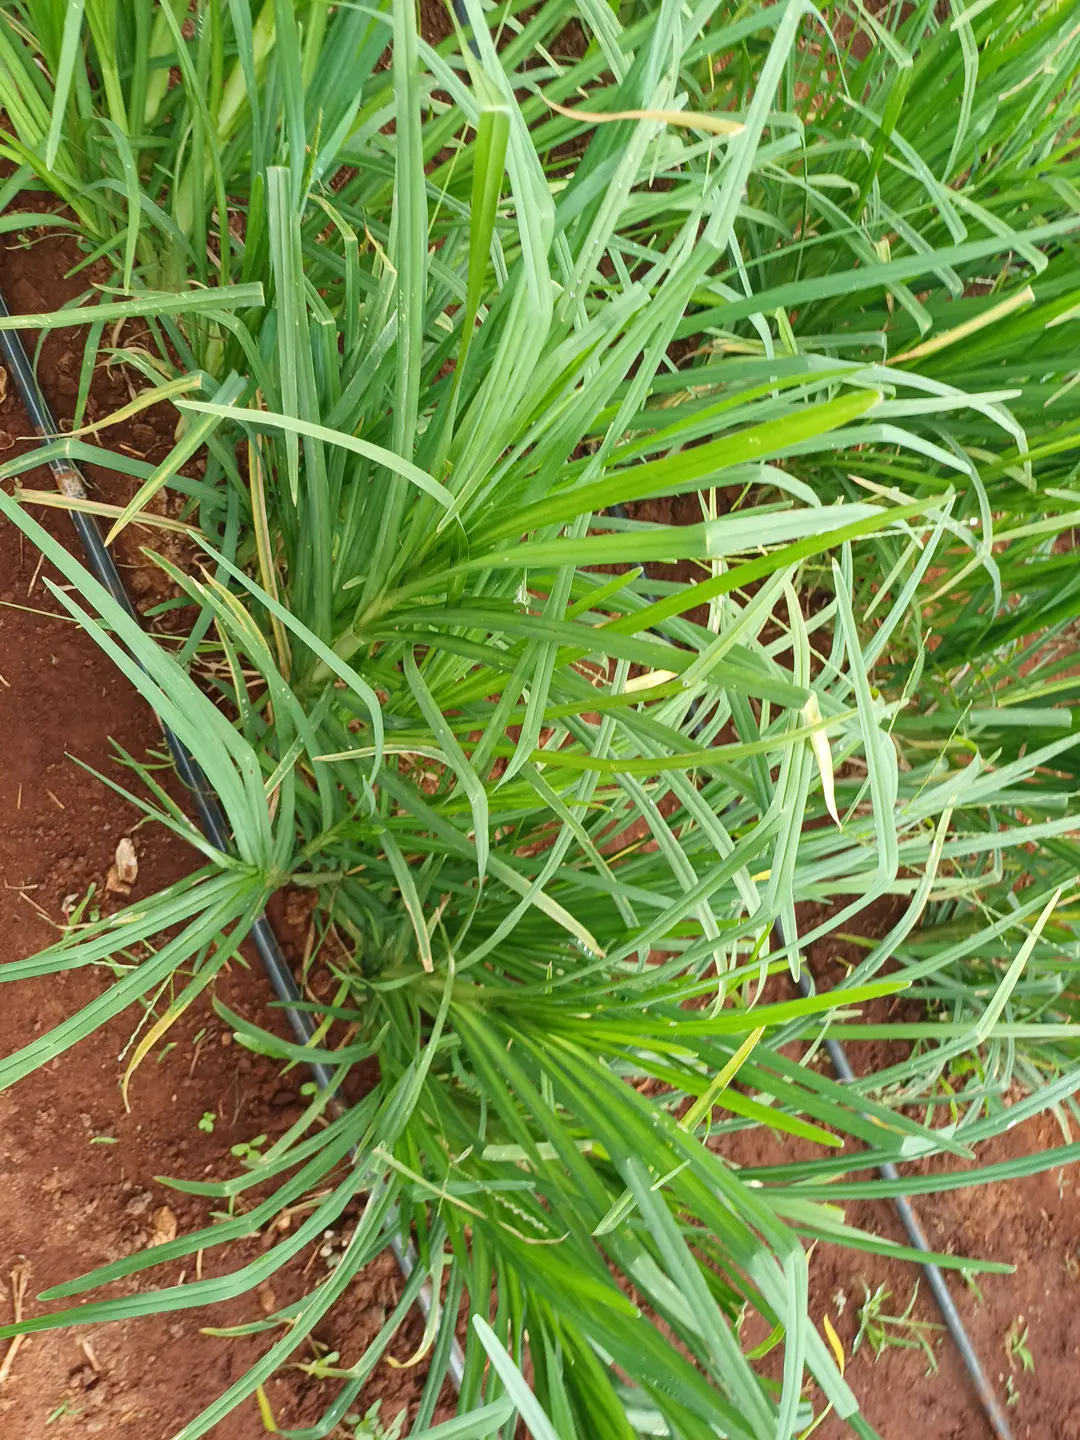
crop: finger millet
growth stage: vegetative
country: Kenya
